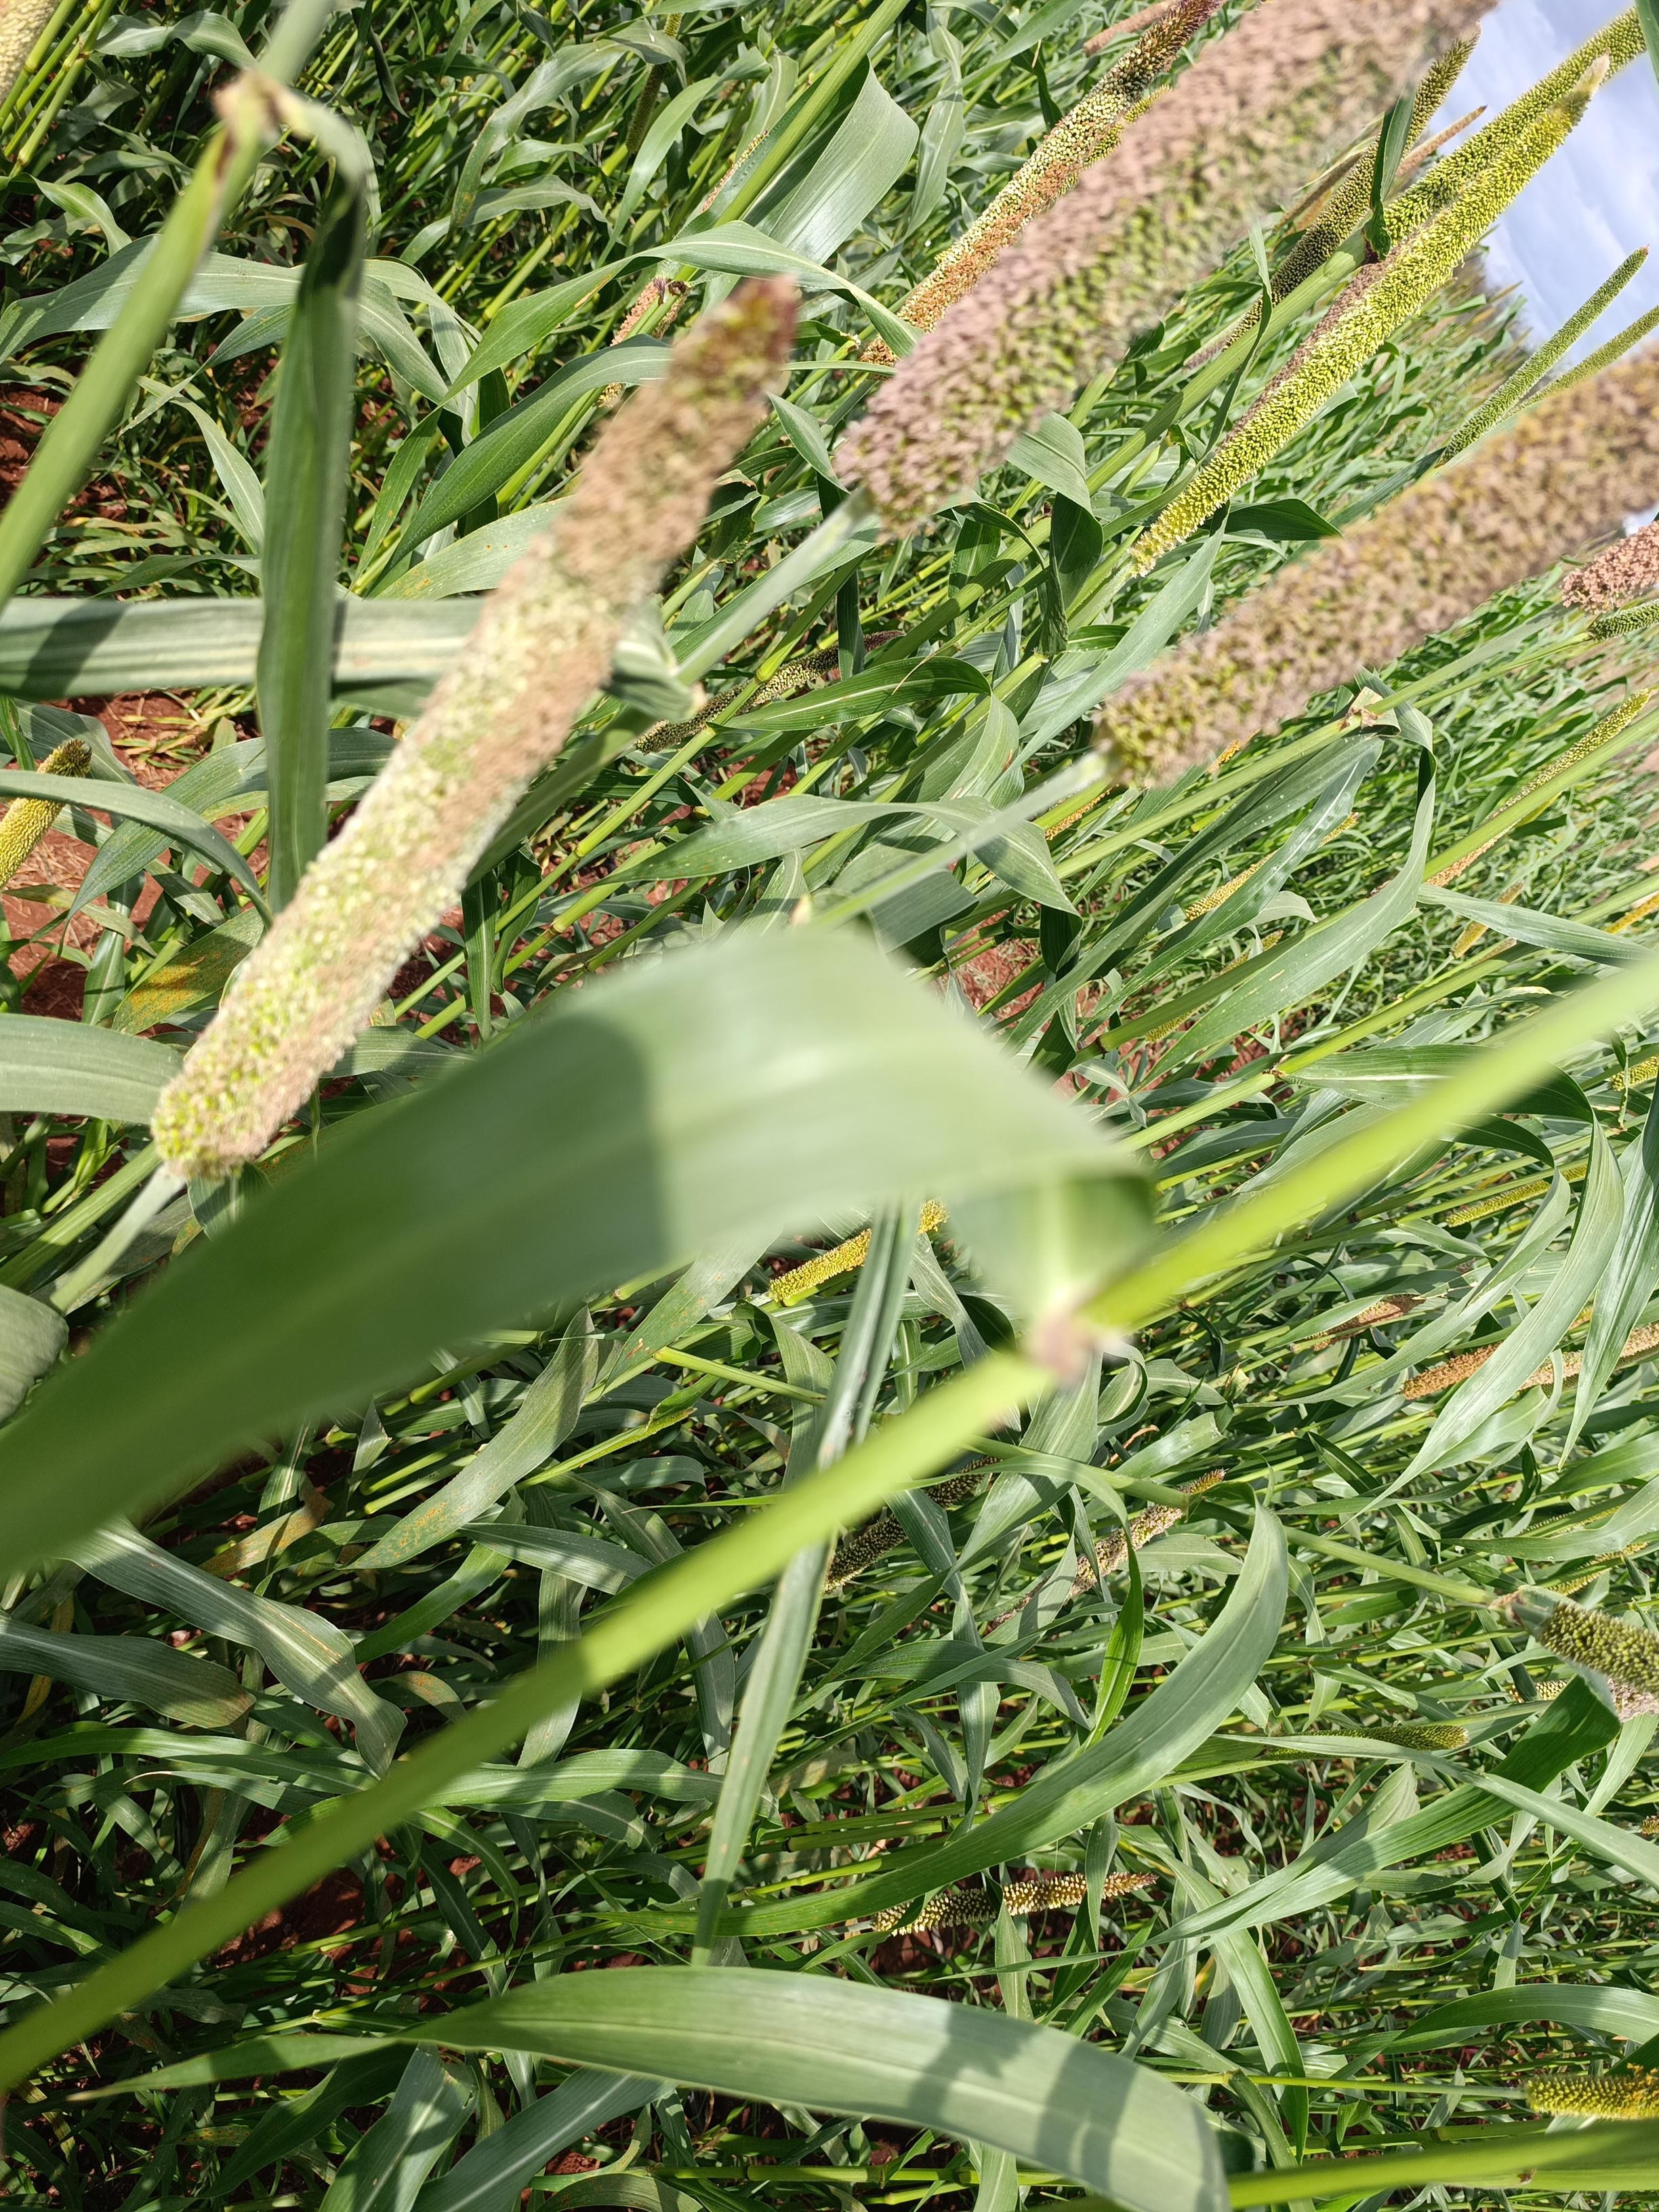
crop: pearl millet
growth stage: flowering
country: Kenya
